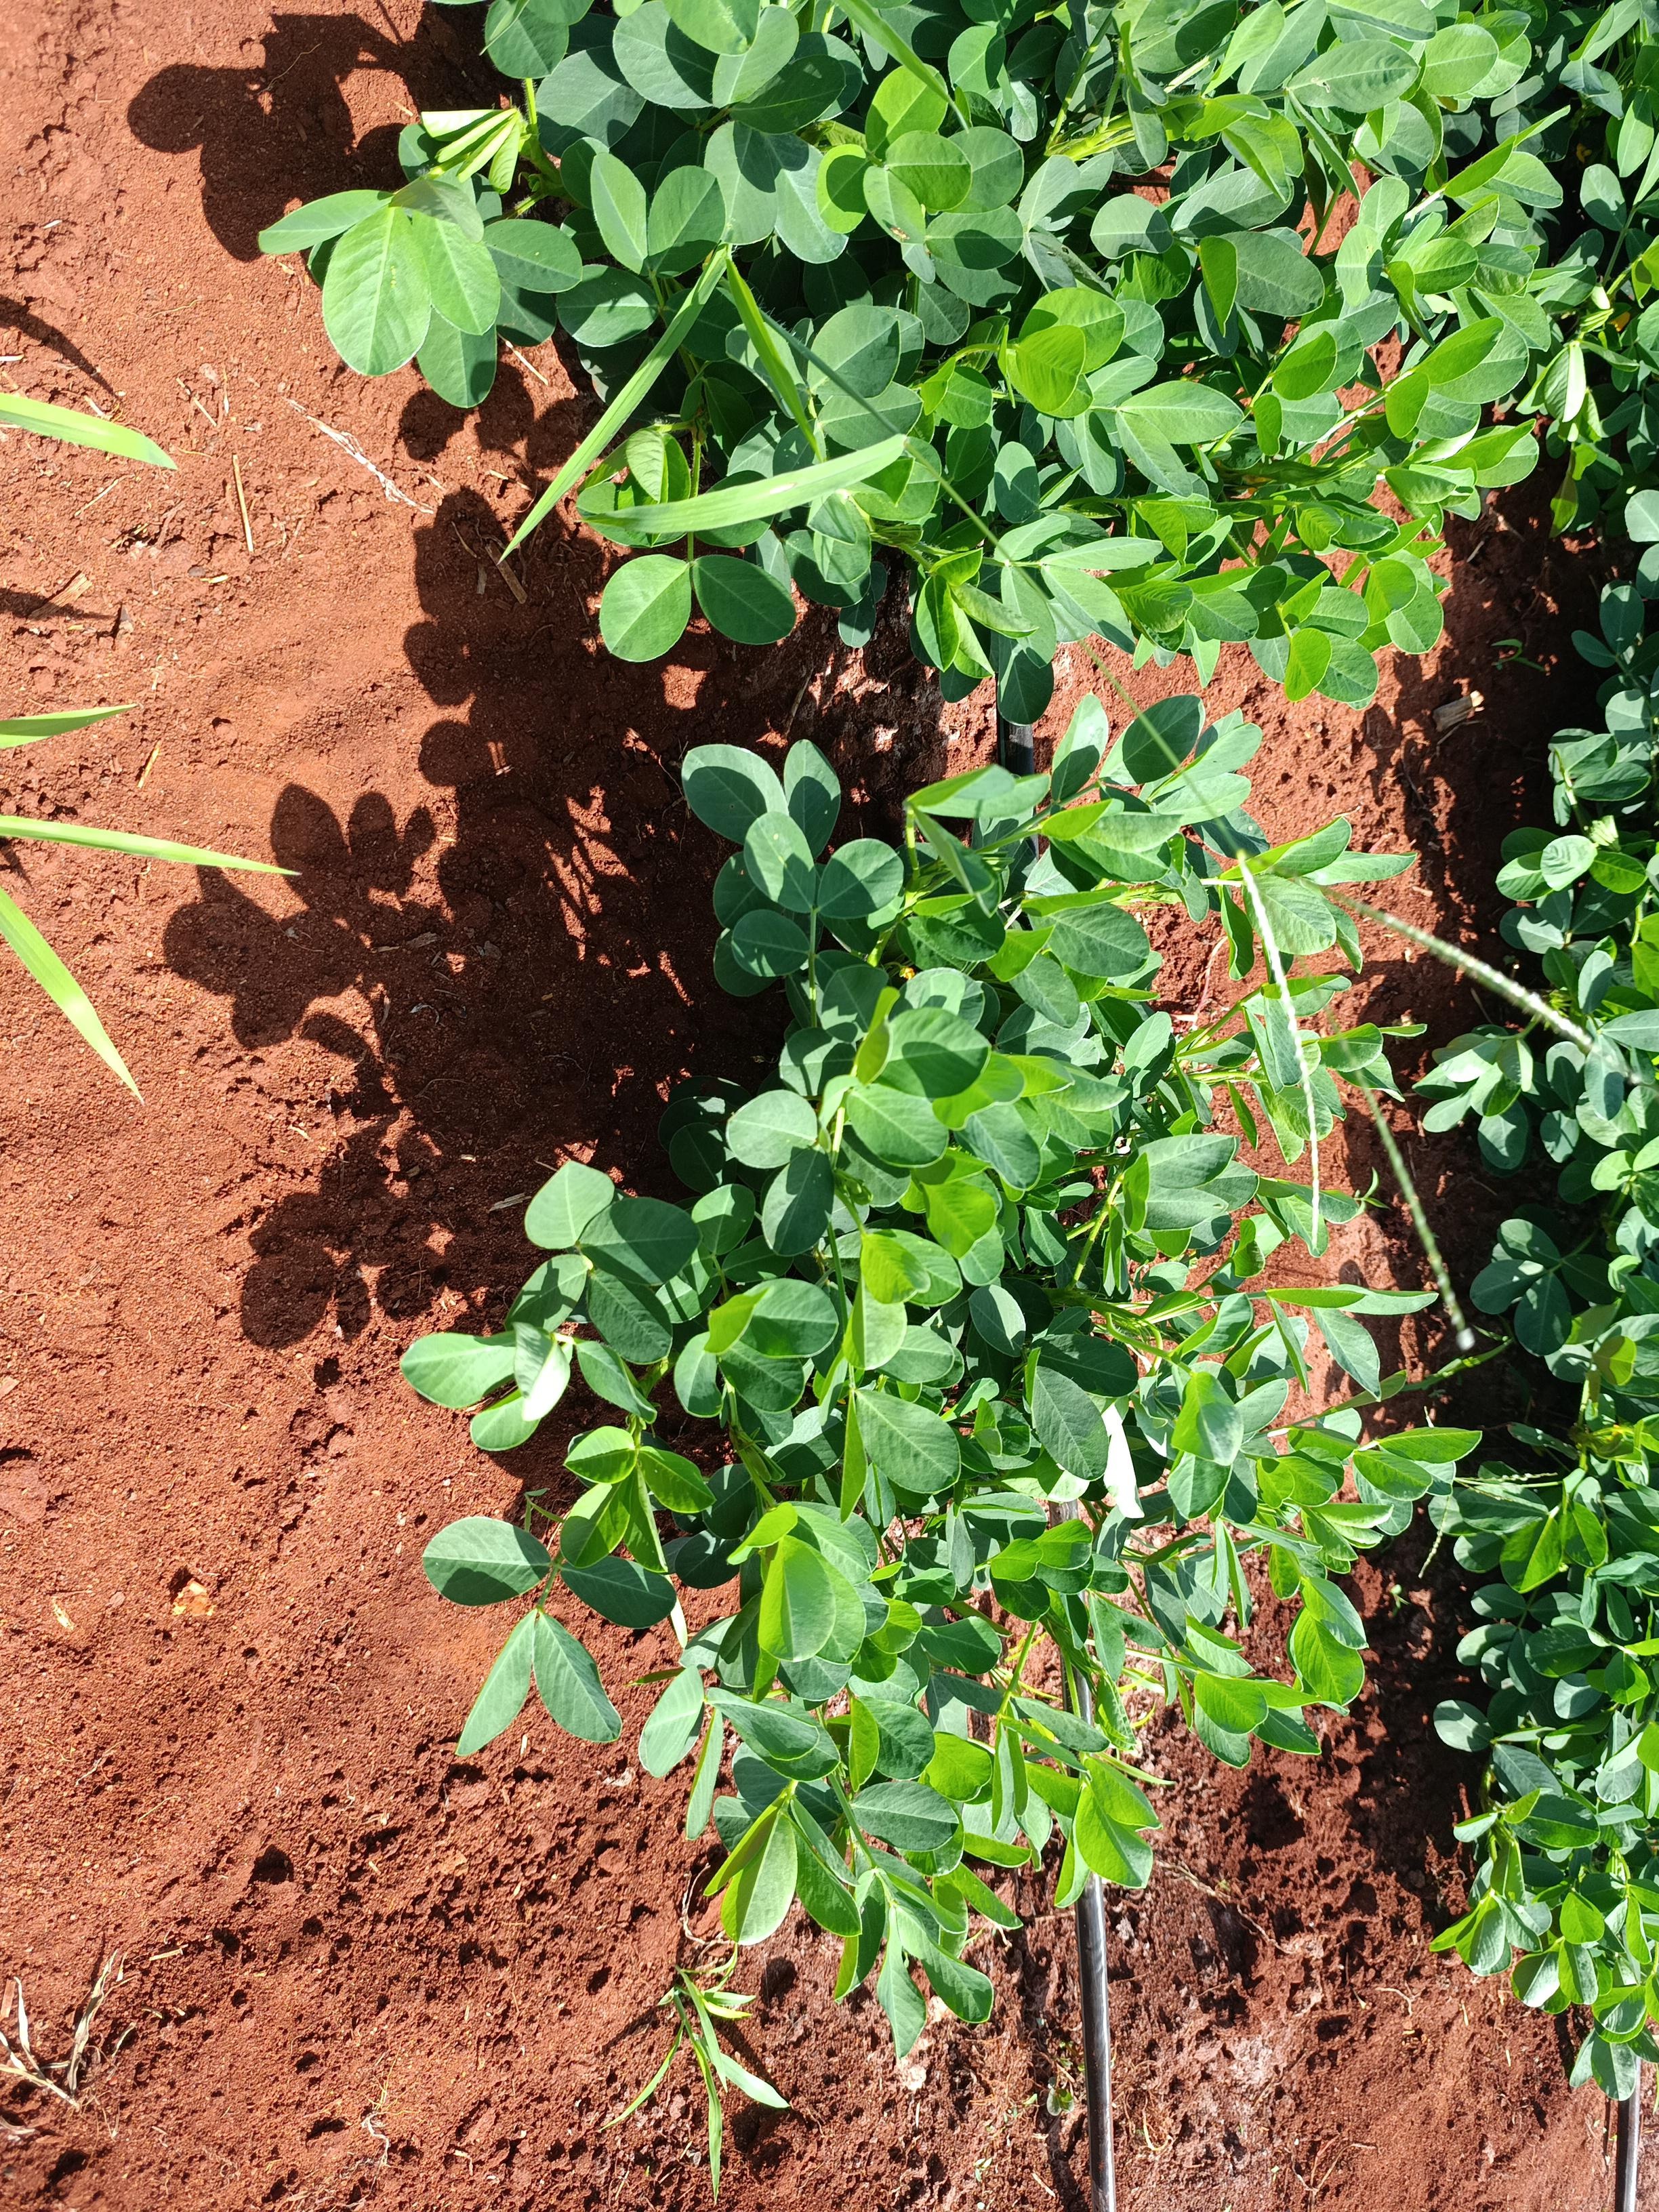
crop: groundnut
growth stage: flowering
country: Kenya
